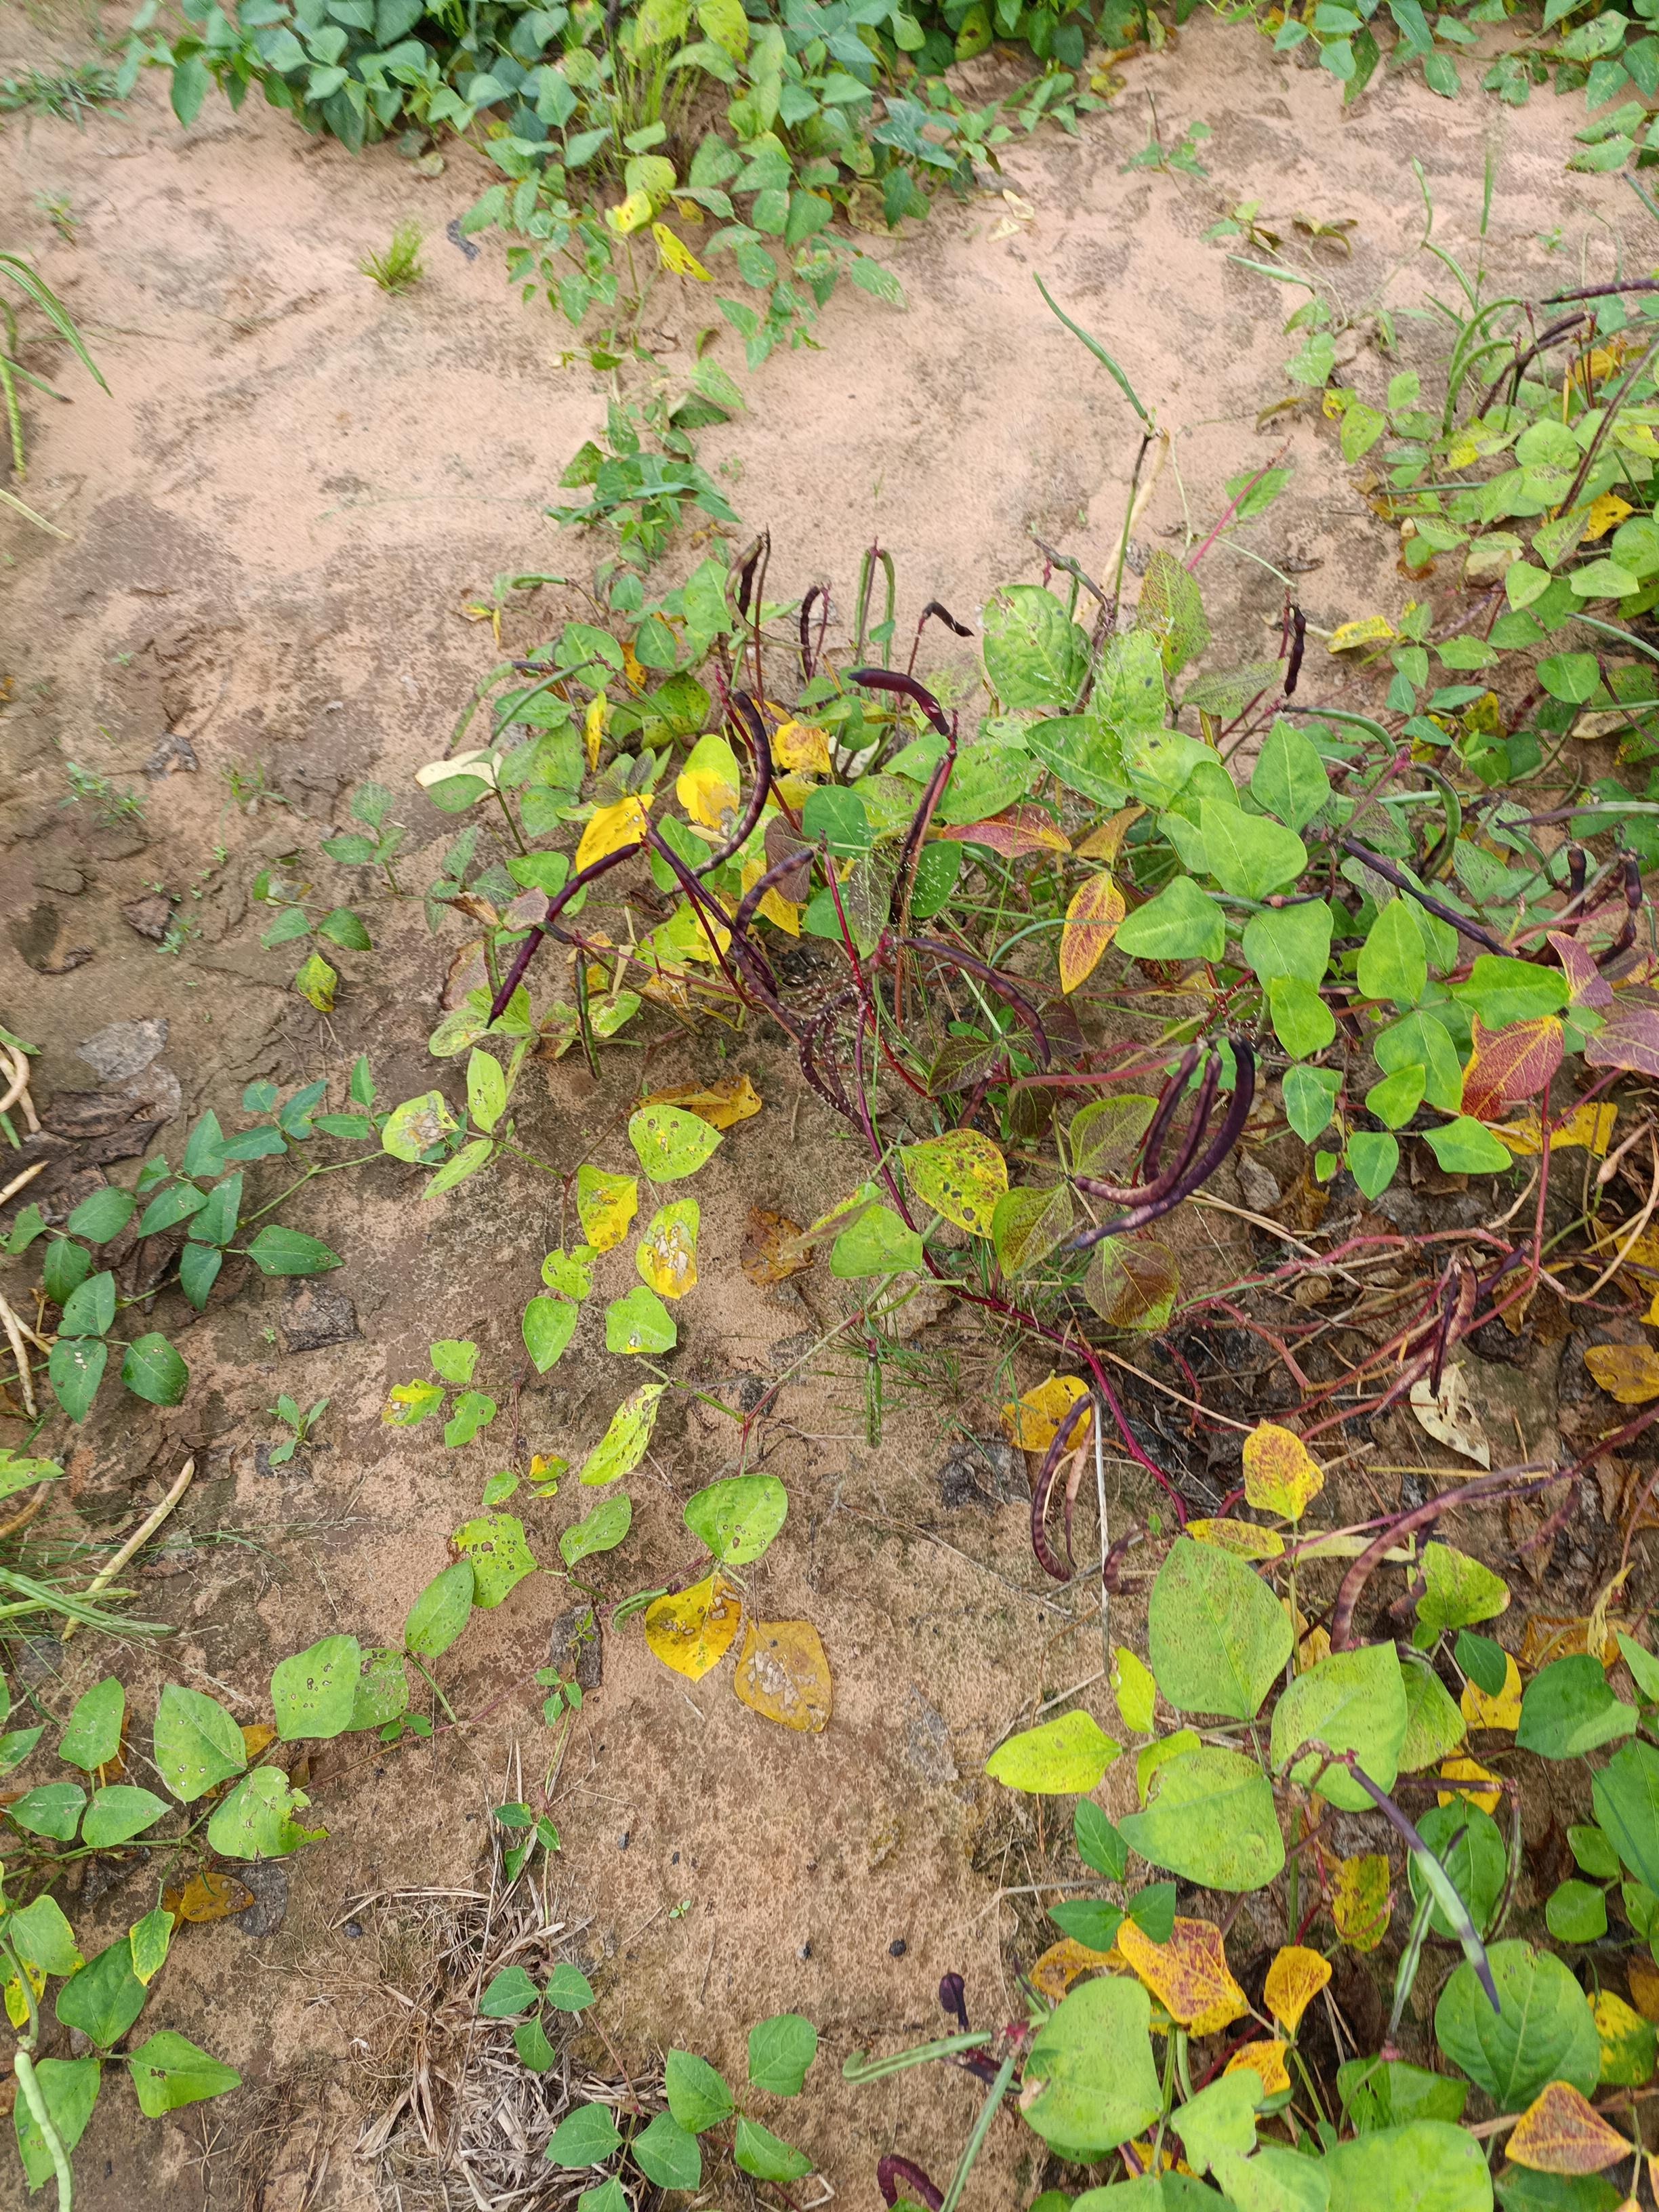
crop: cowpea
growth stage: maturity
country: Nigeria
